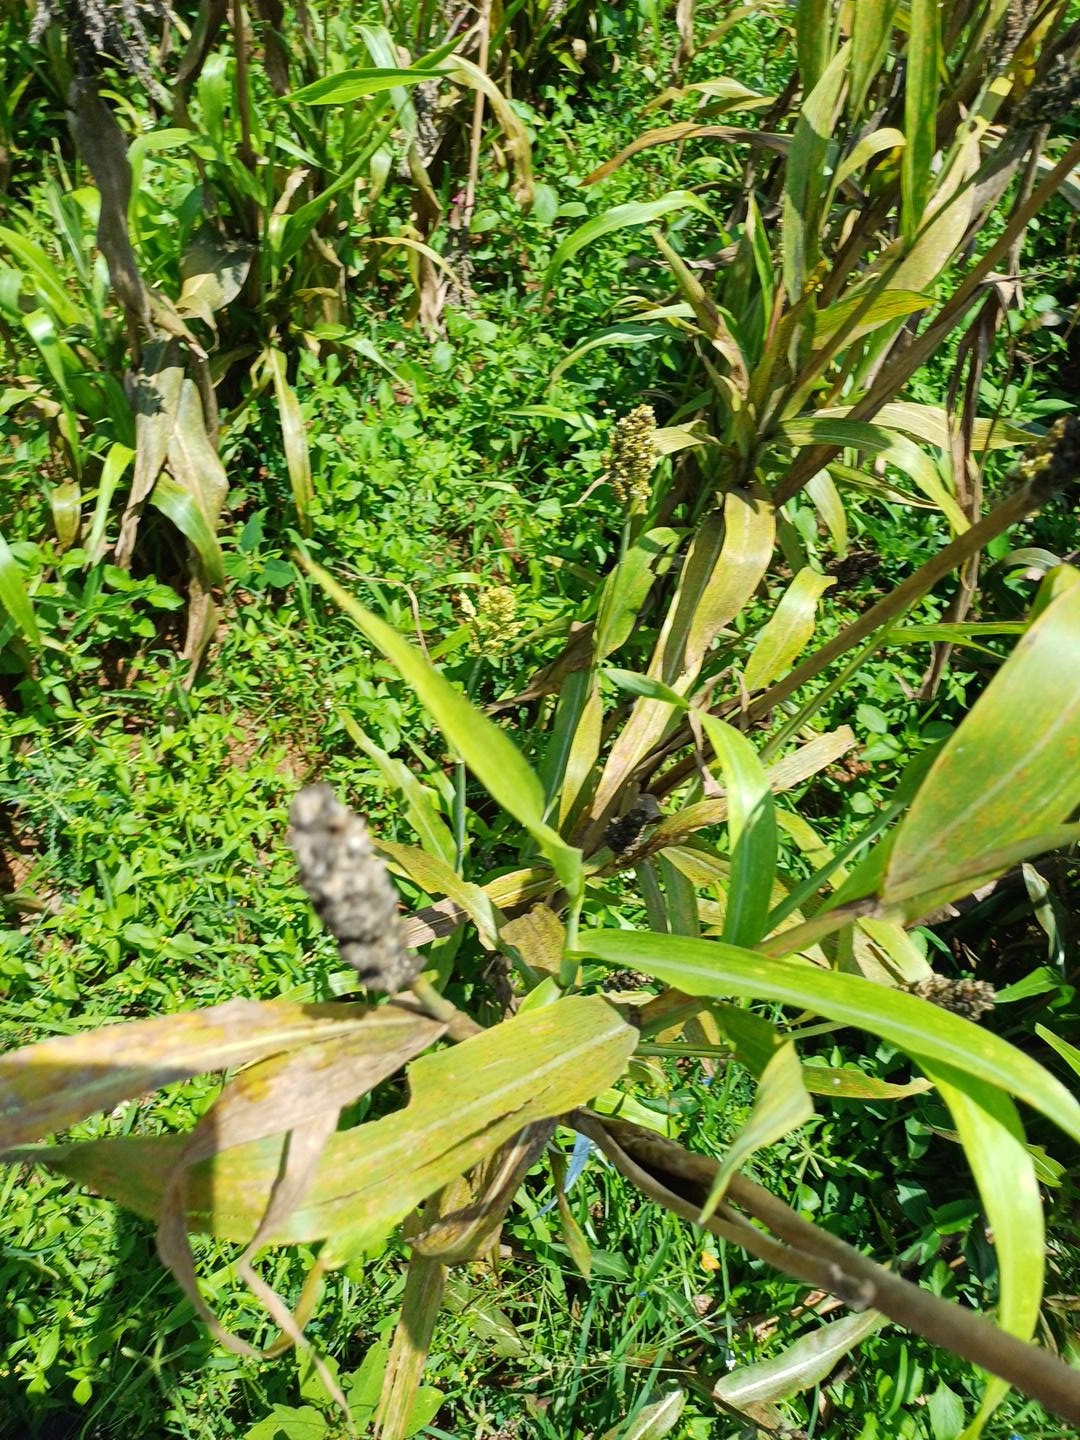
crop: sorghum
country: Kenya
